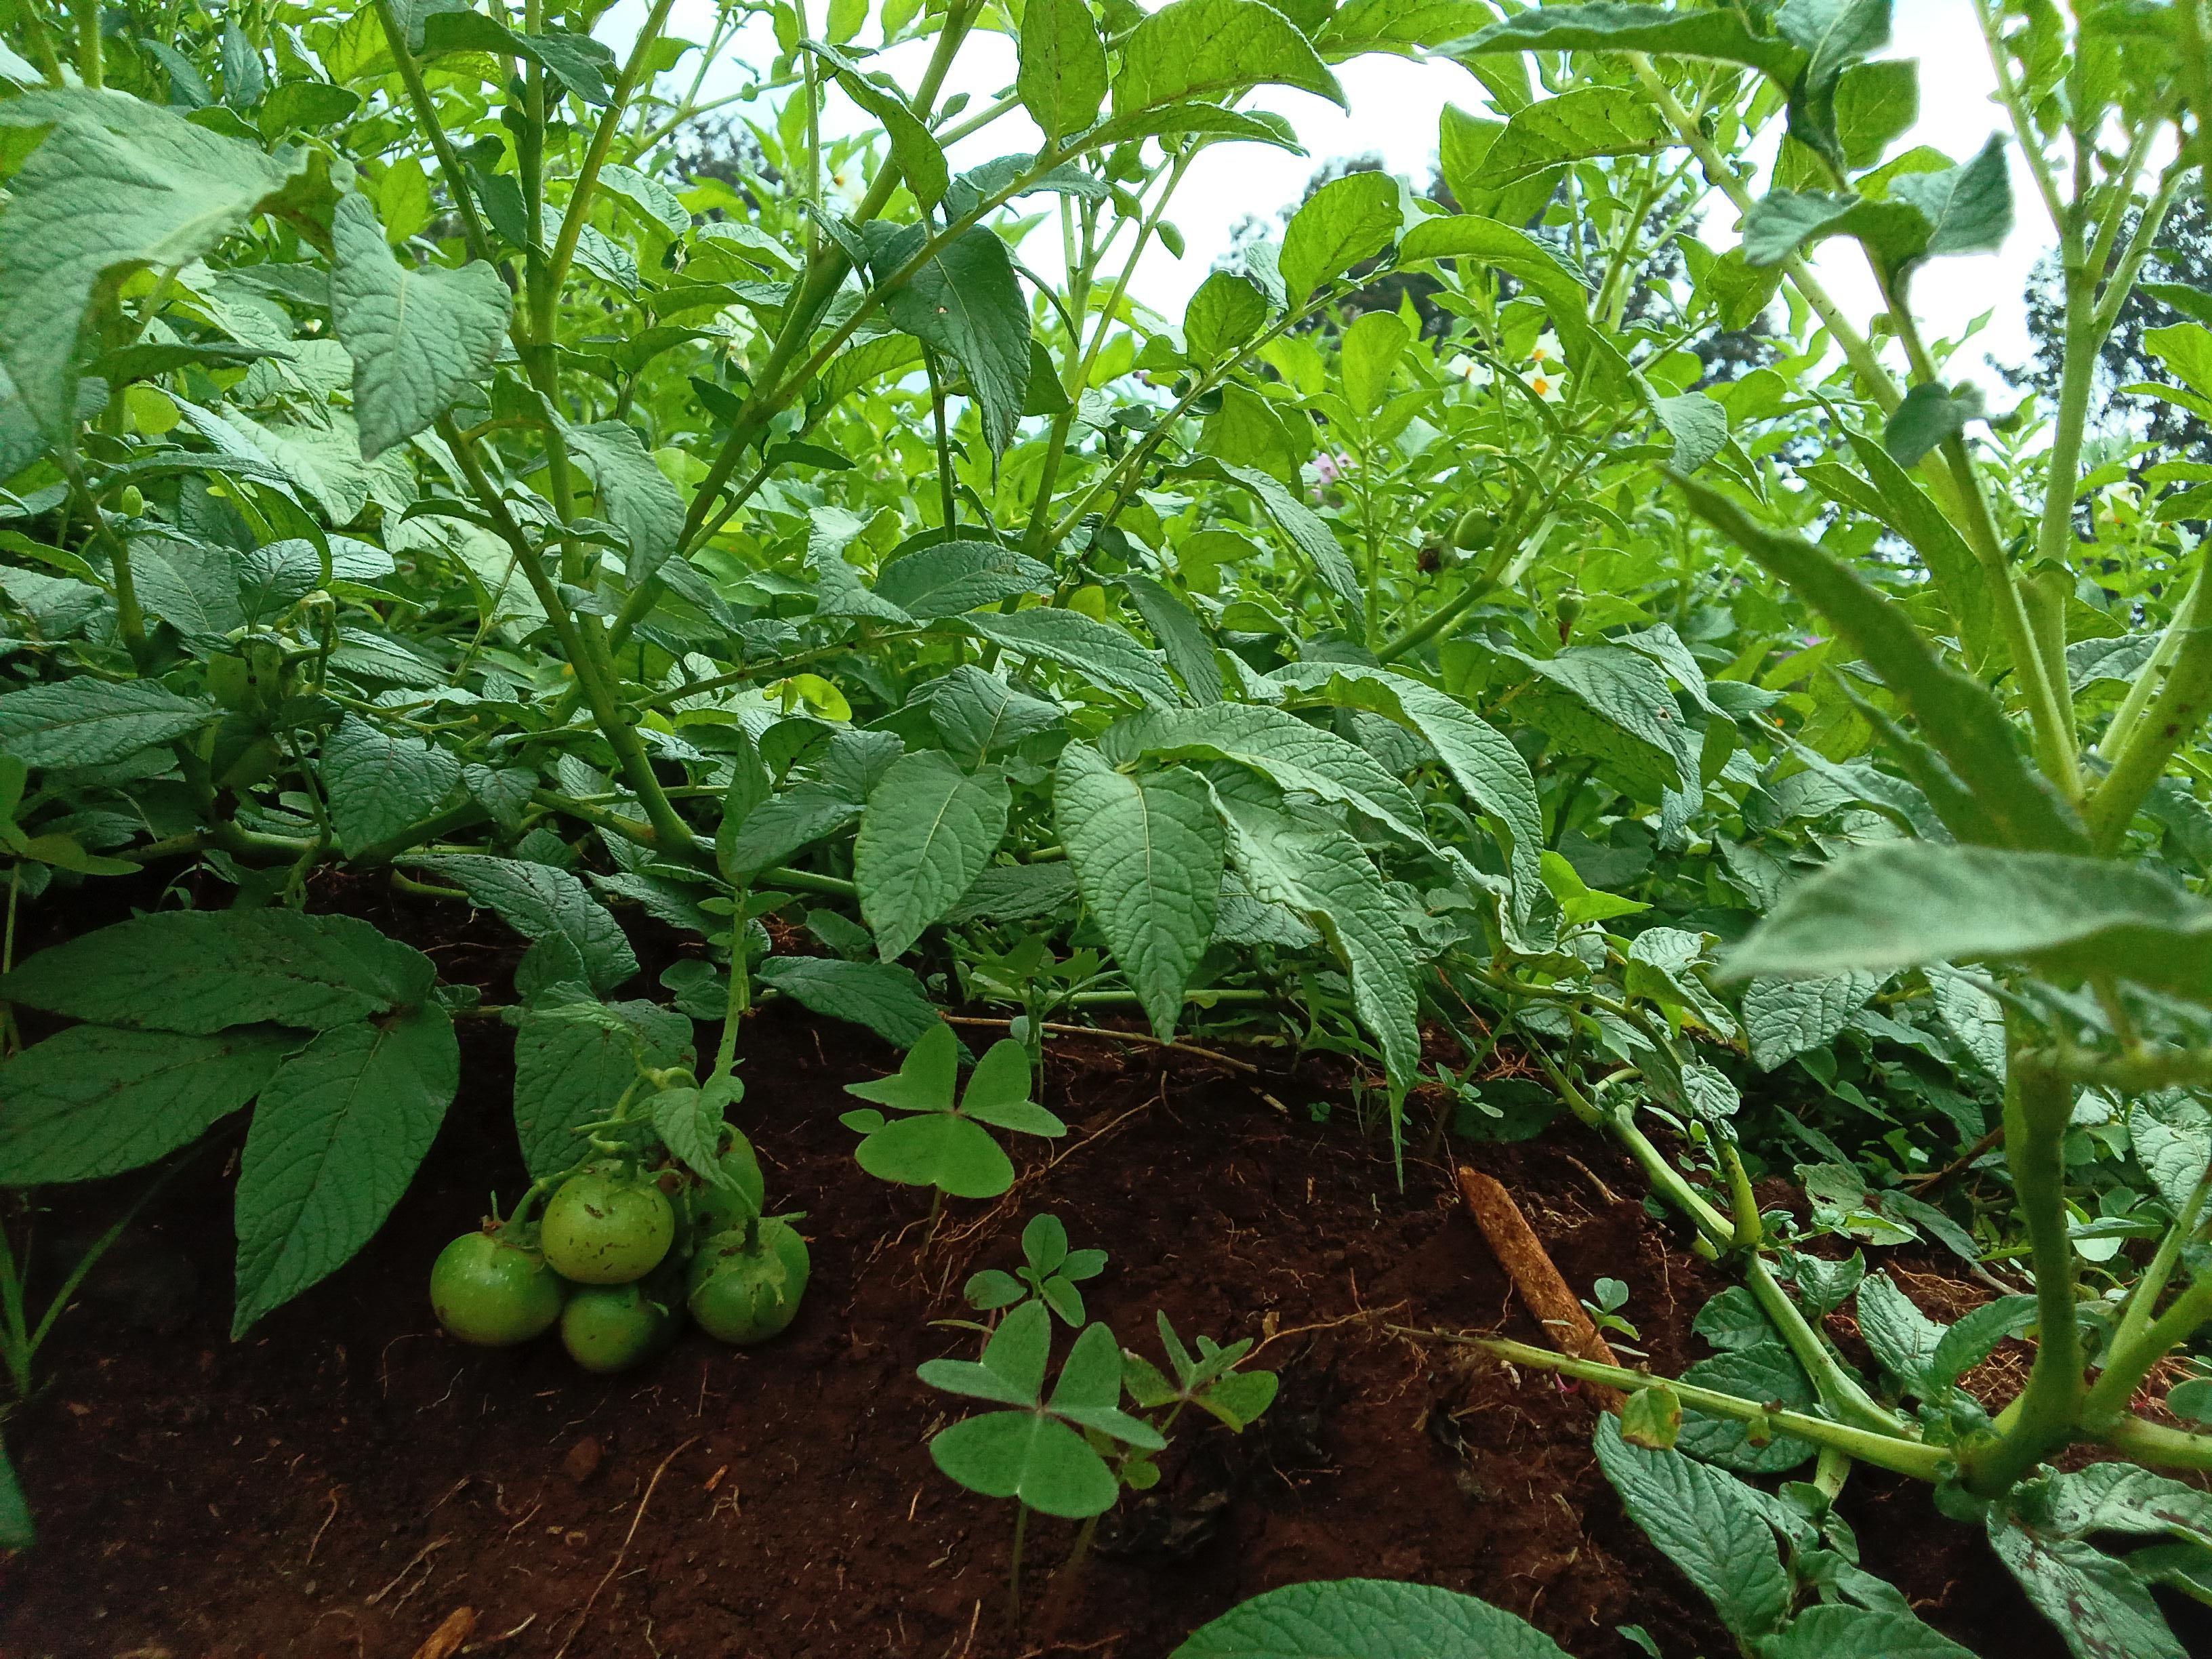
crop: potato
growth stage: flowering
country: Kenya
